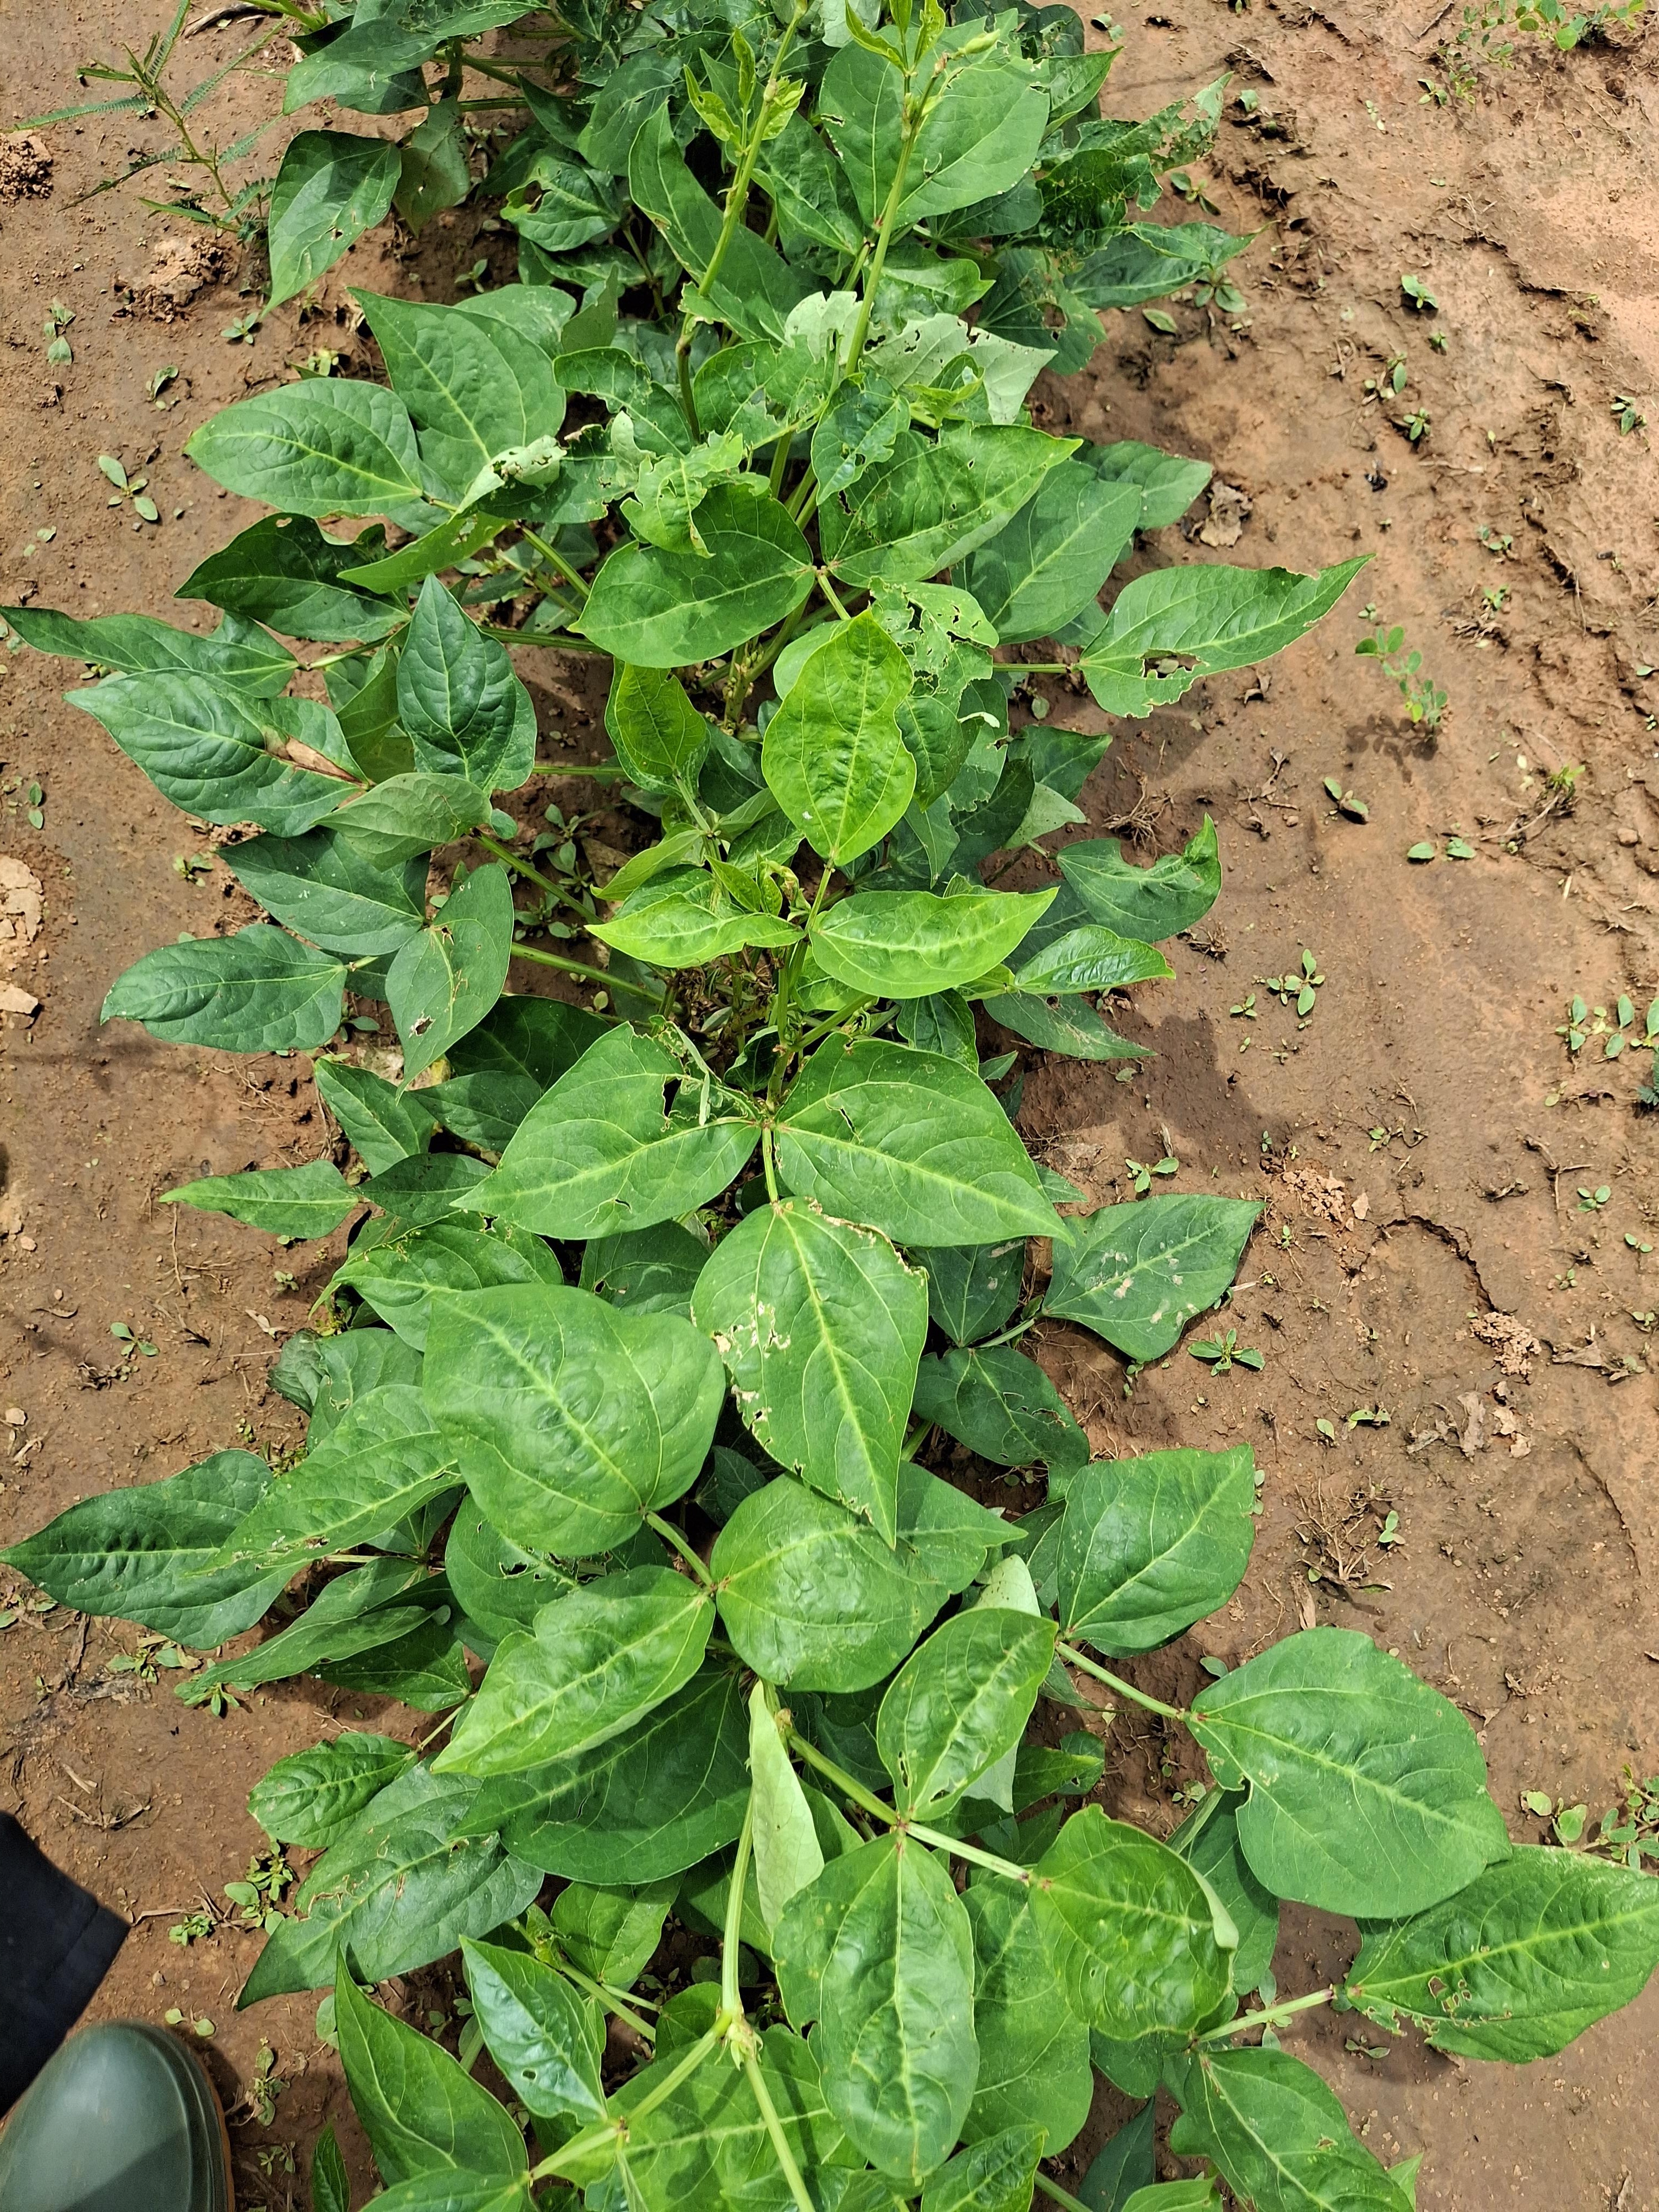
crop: cowpea
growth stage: vegetative
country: Nigeria
